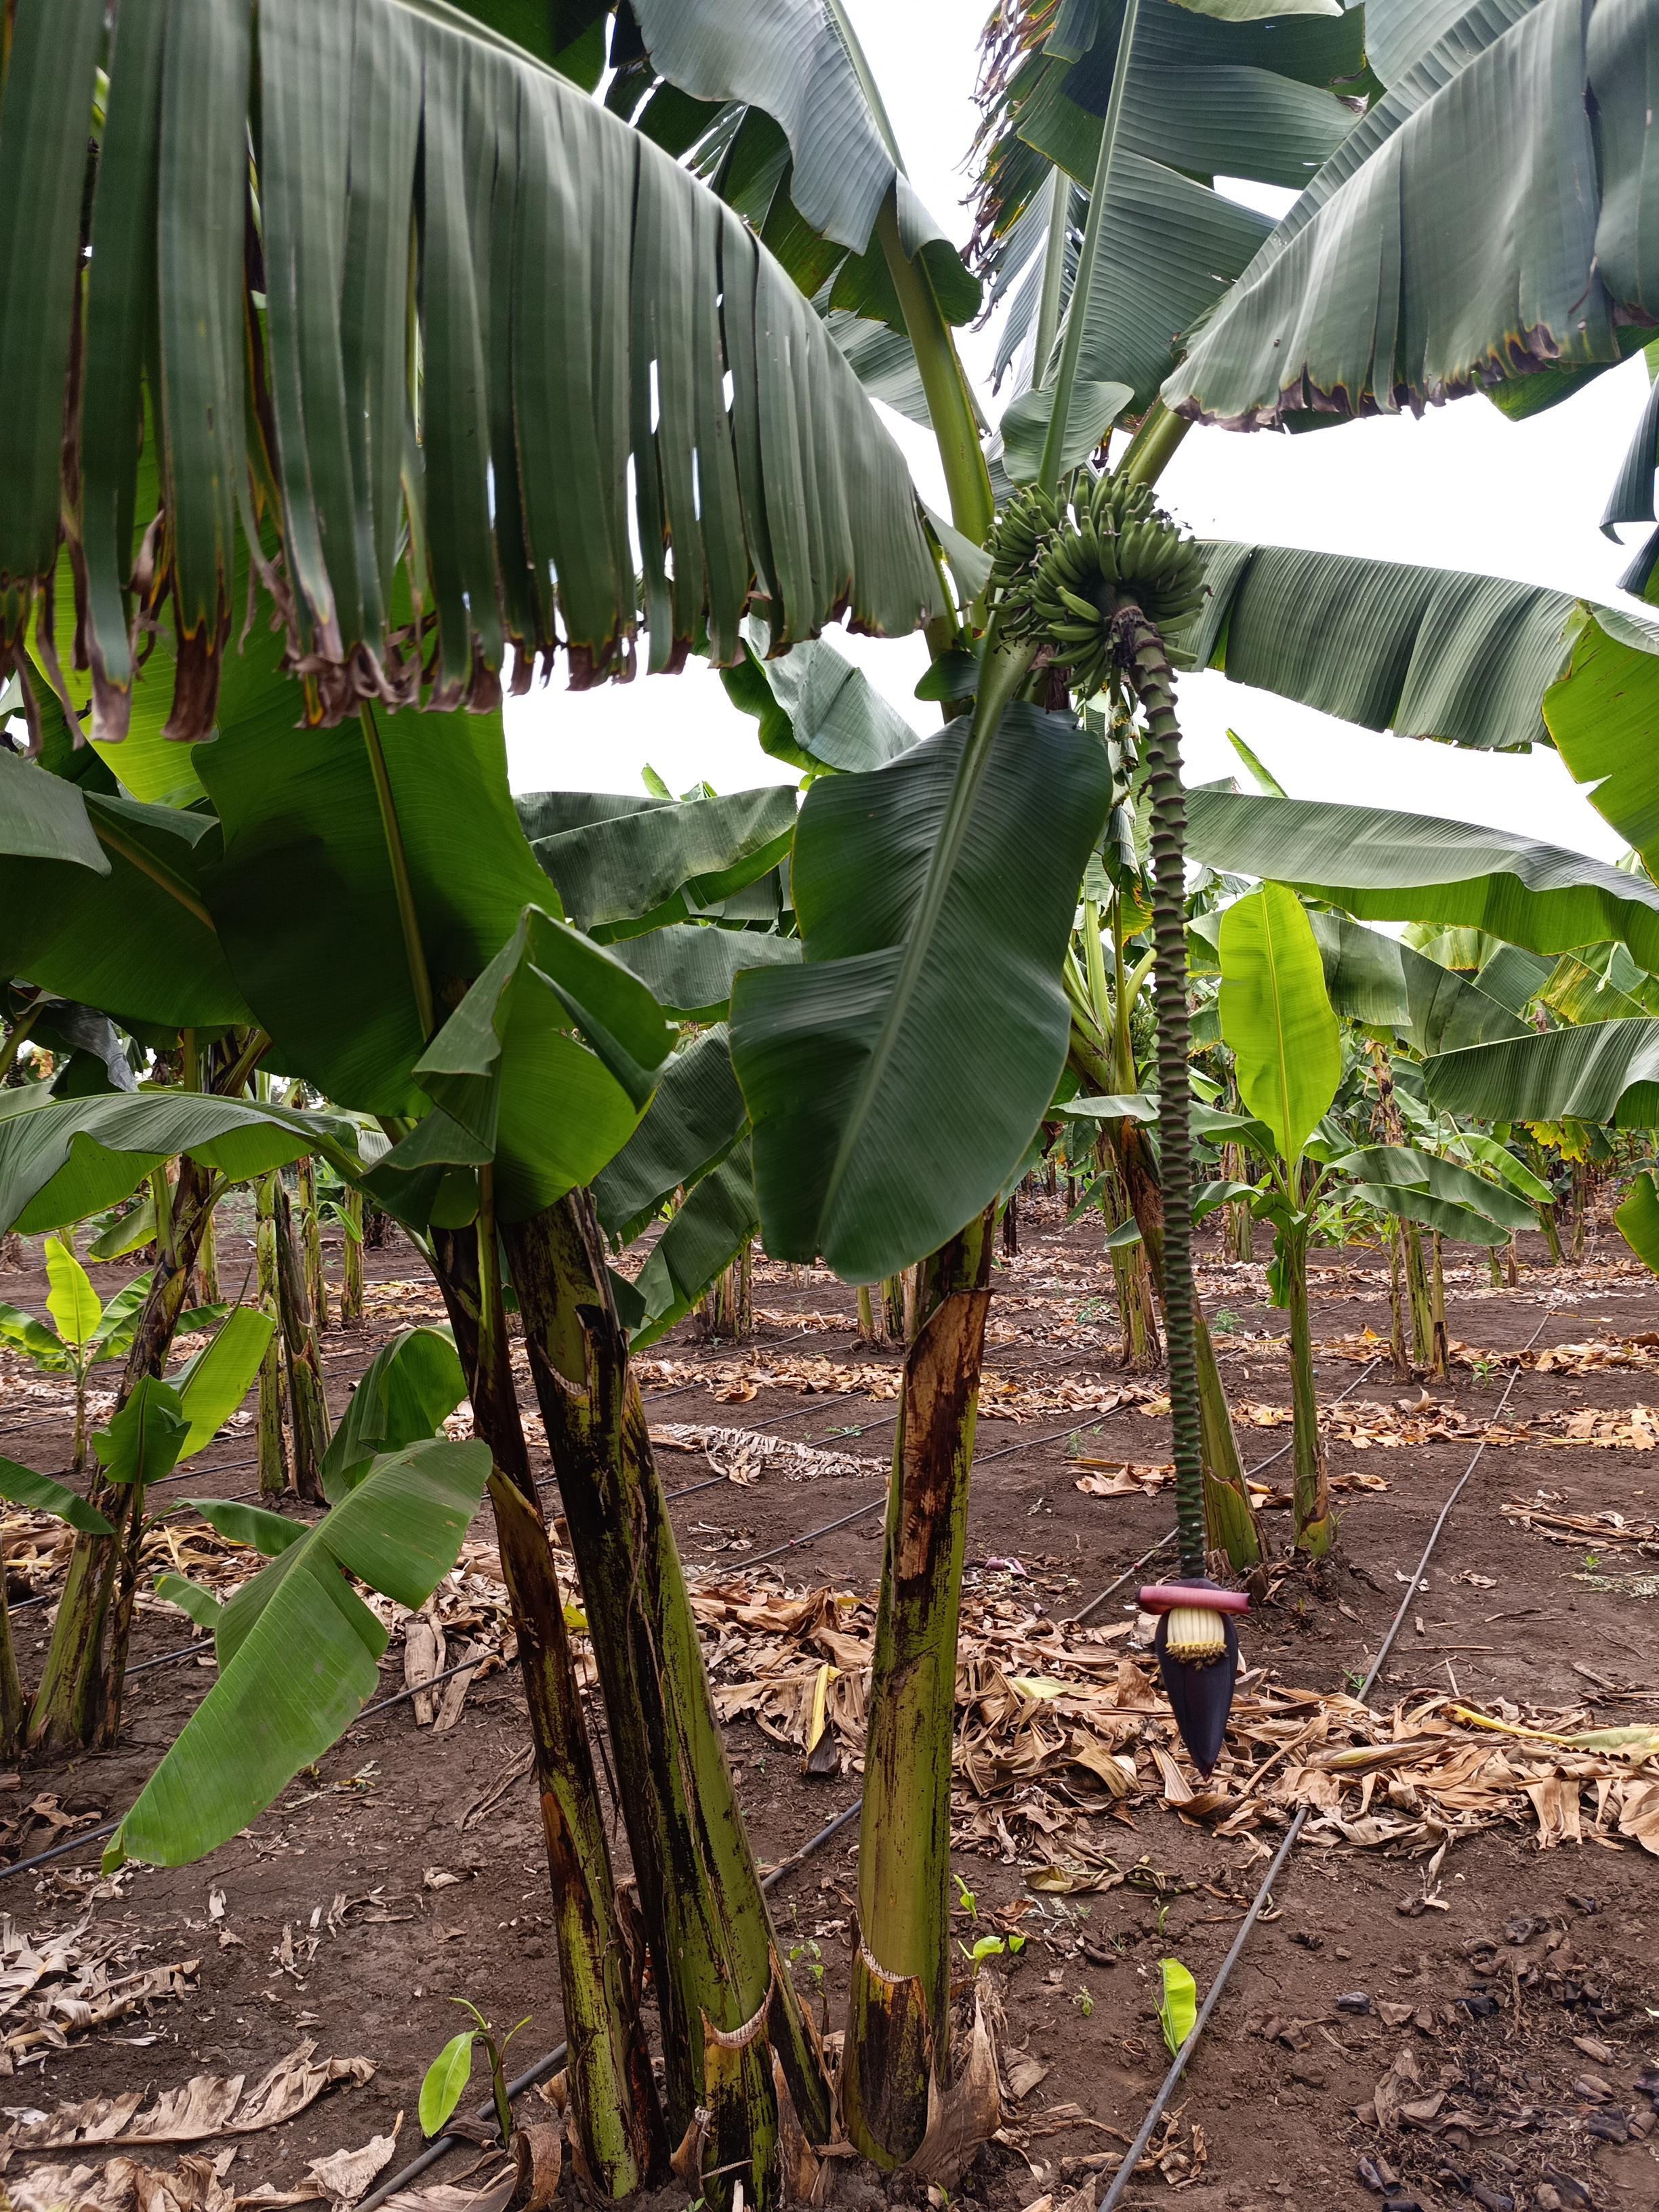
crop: banana
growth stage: development fruit
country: Tanzania
